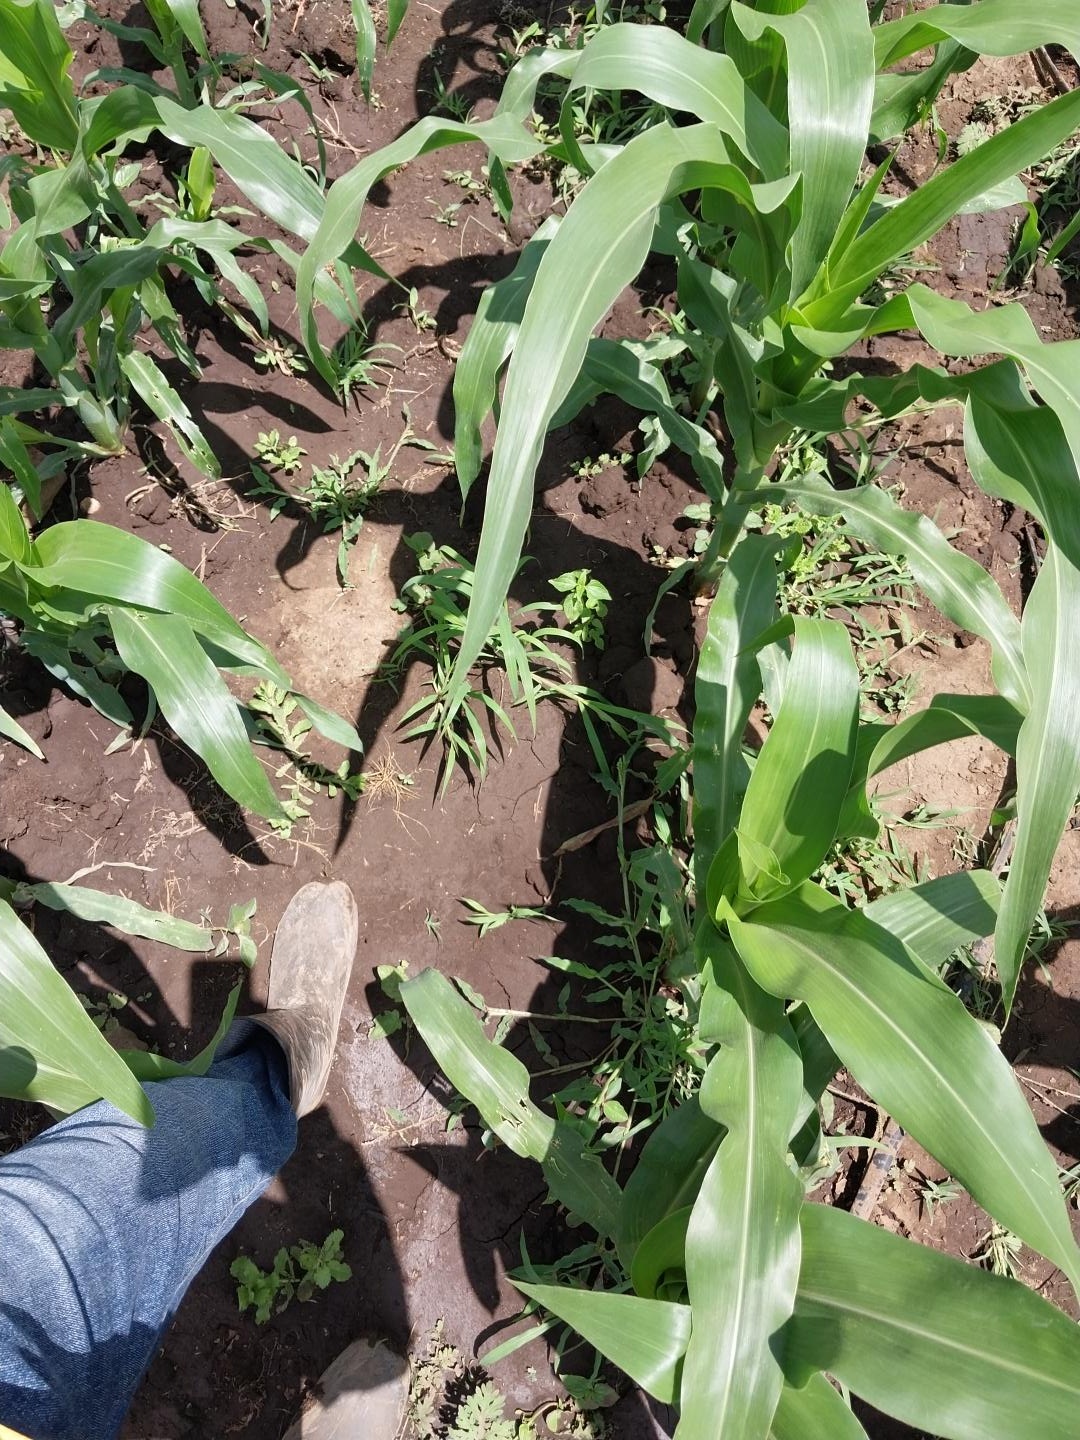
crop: maize
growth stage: vegetative
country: Tanzania
